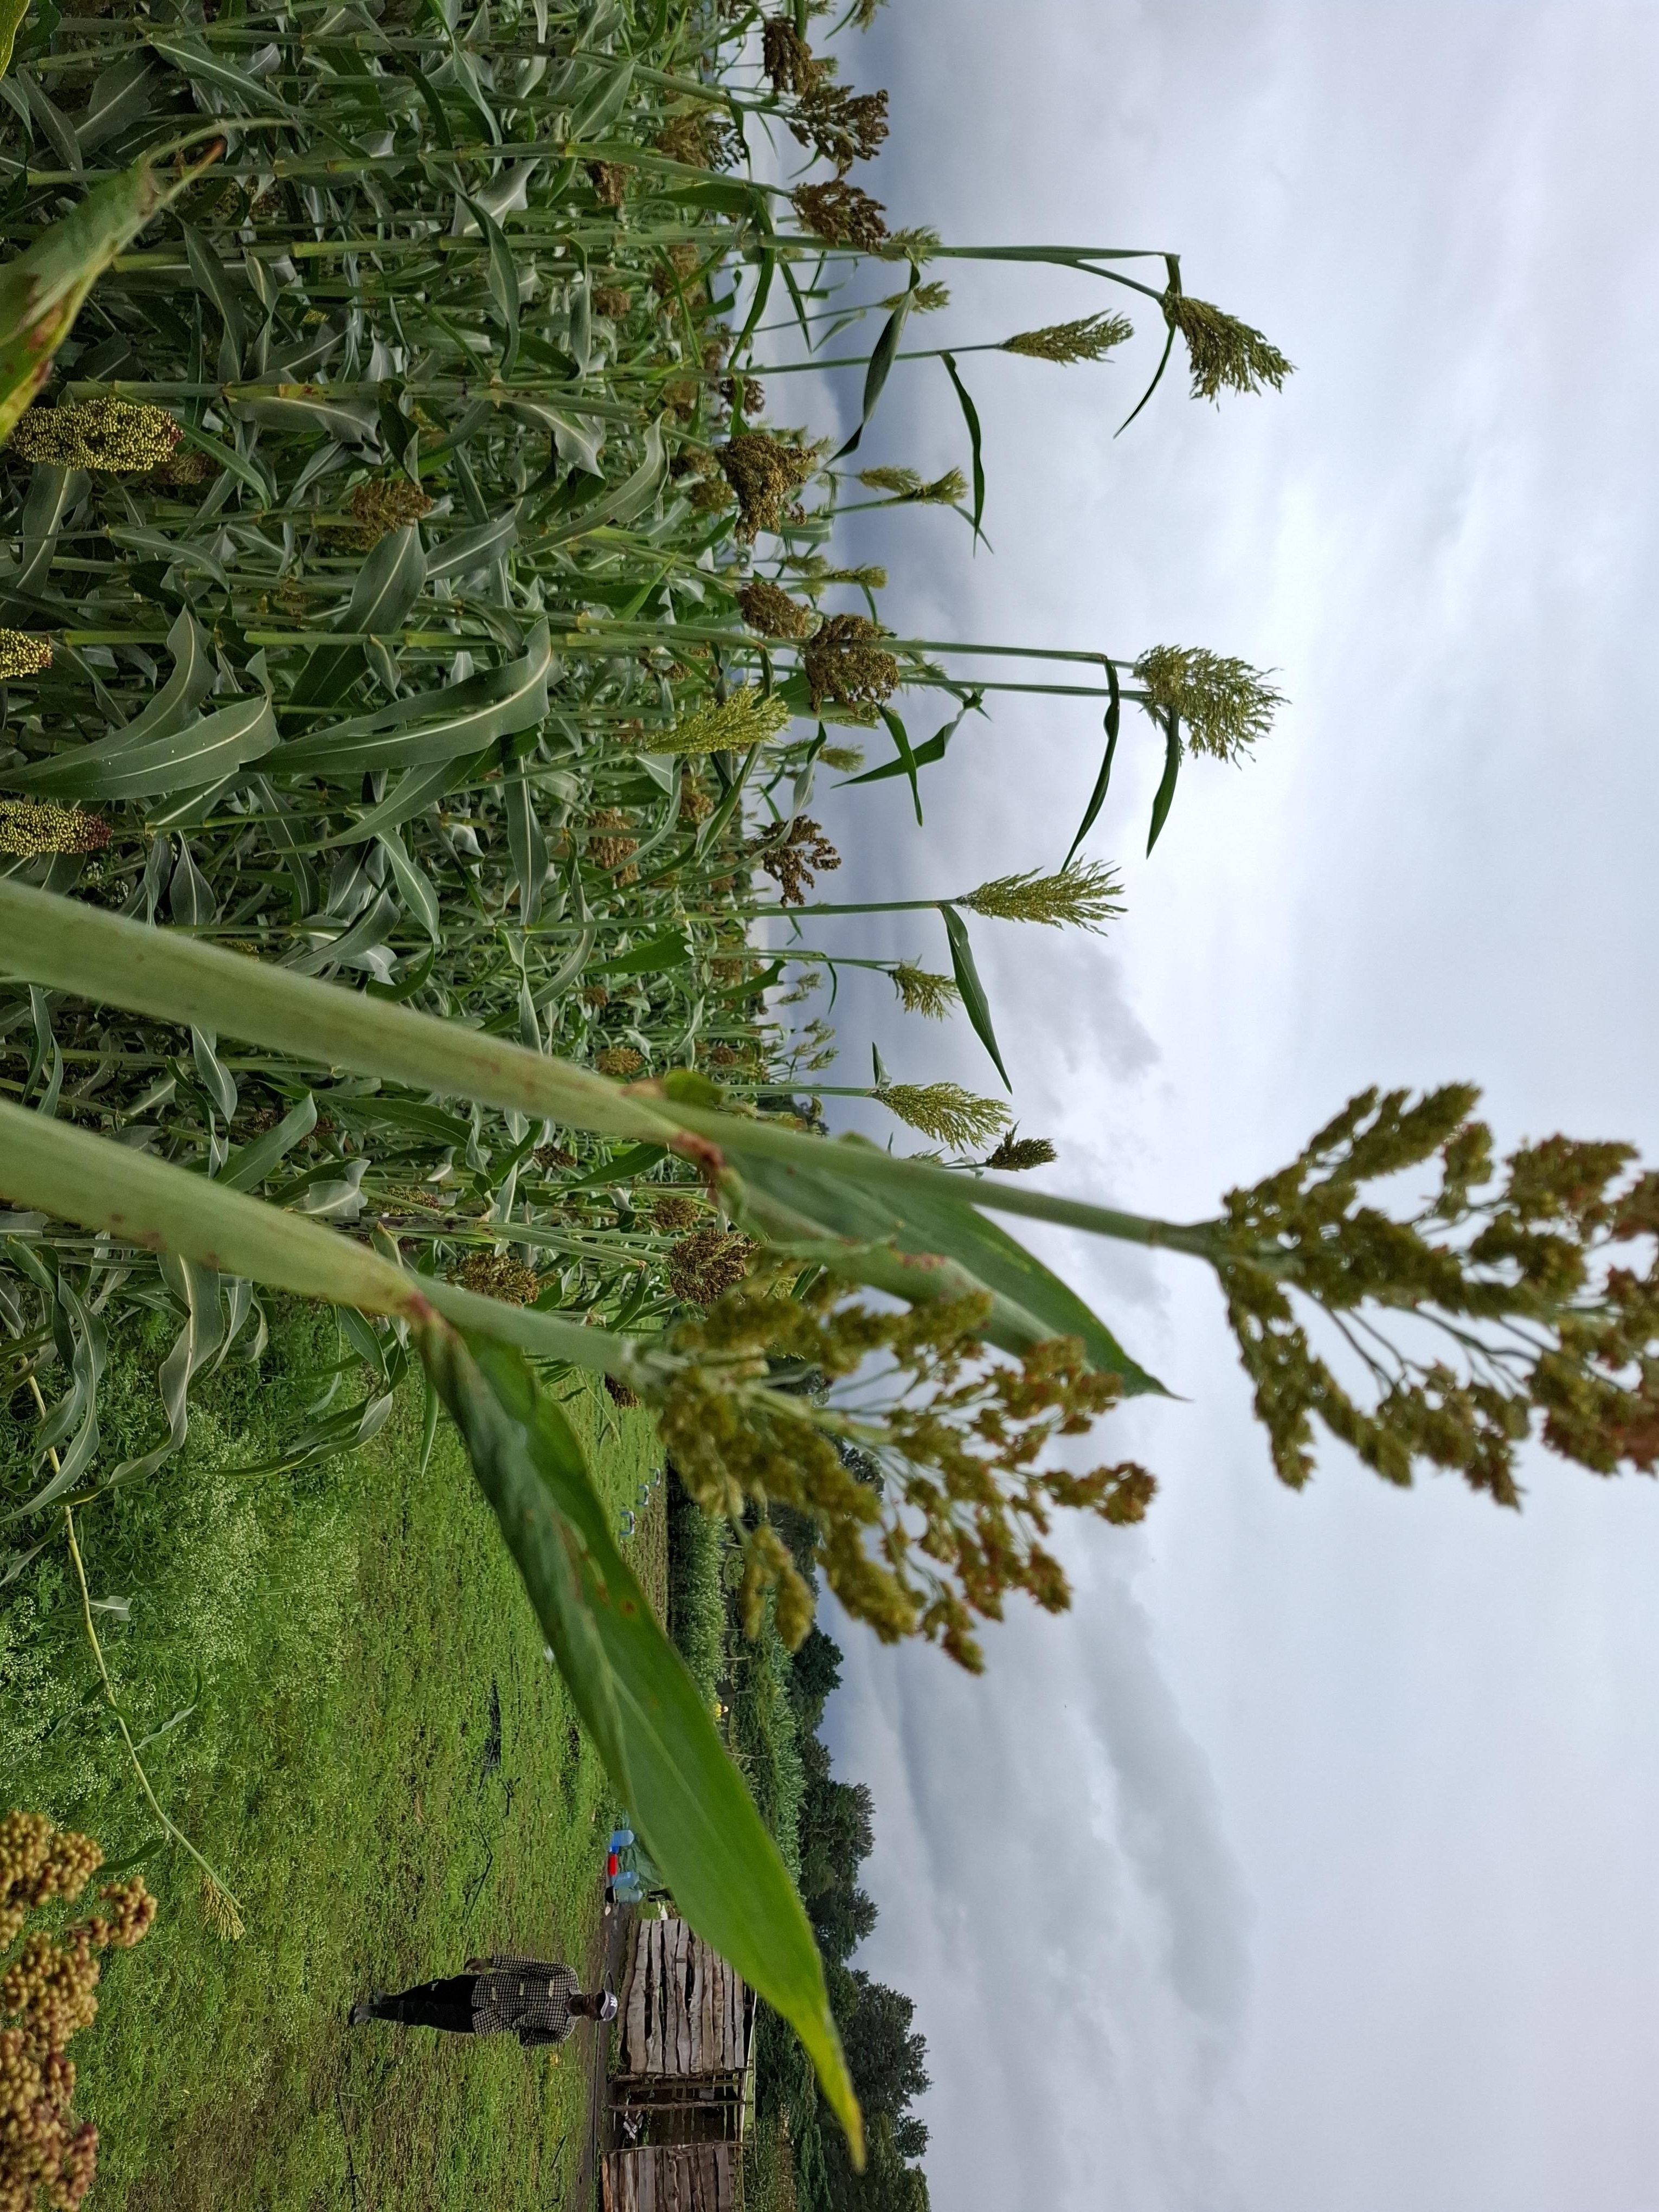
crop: sorghum
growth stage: filling grain
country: Tanzania
